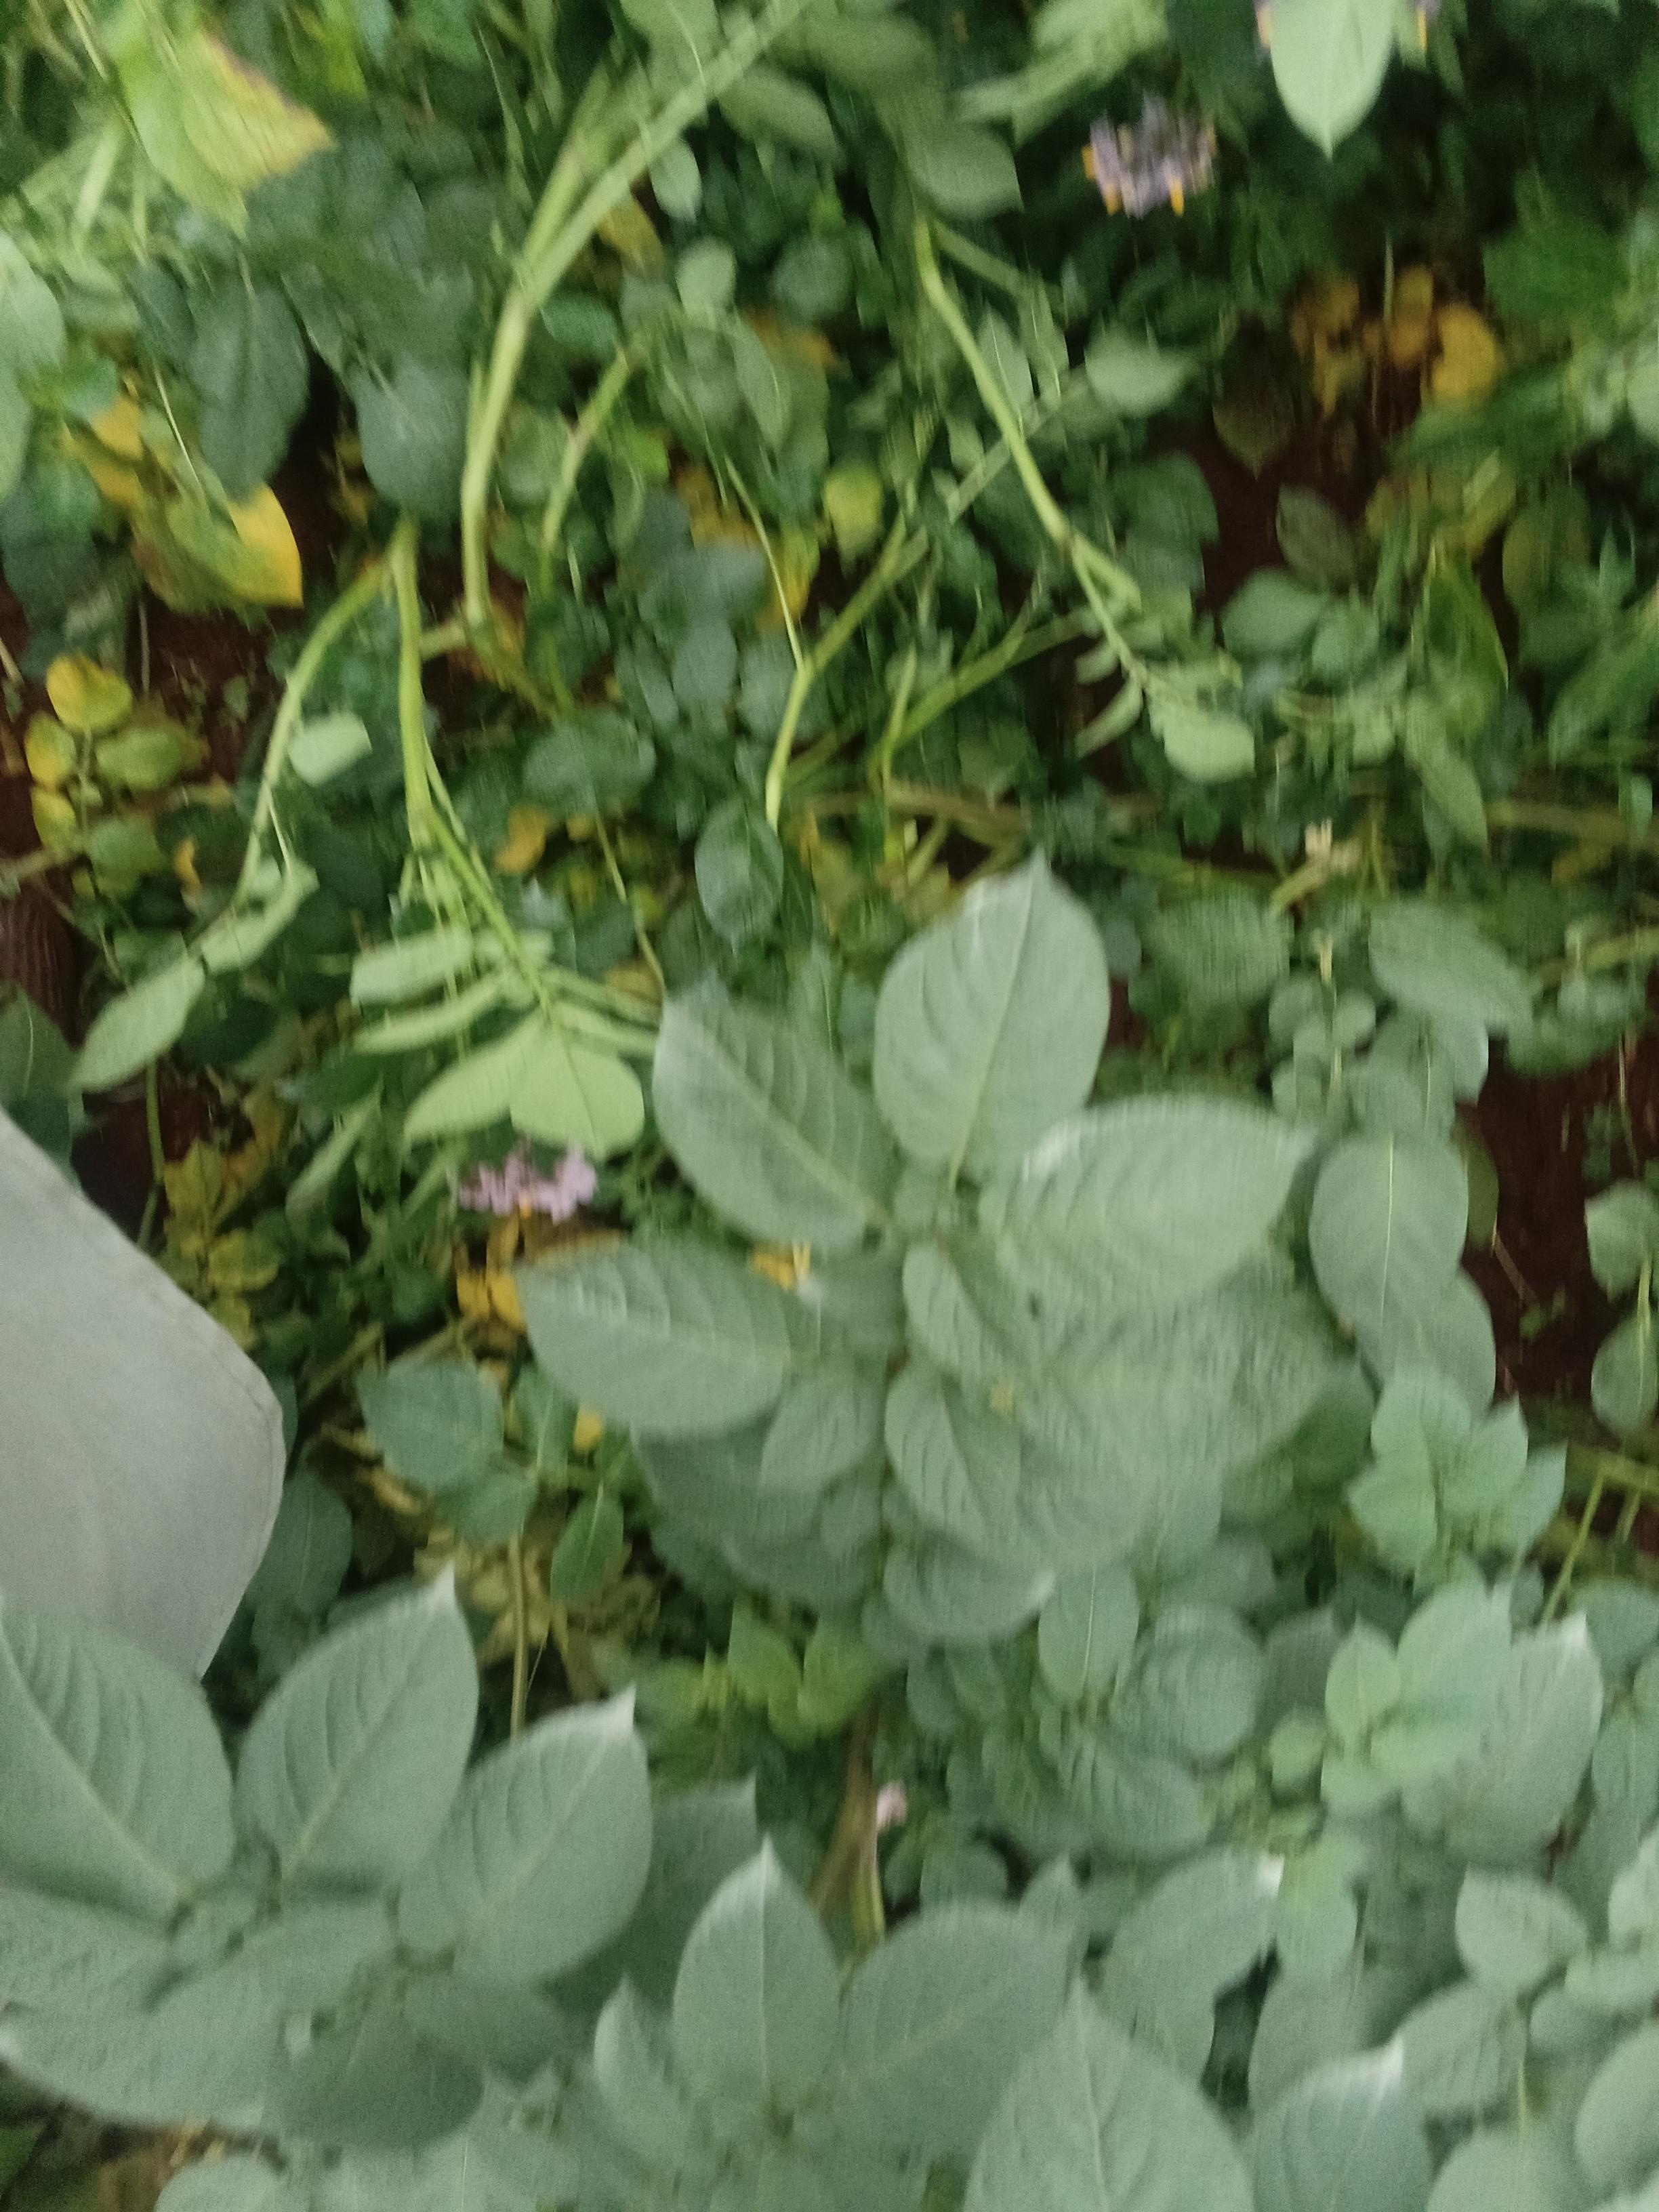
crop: potato
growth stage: flowering
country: Kenya
